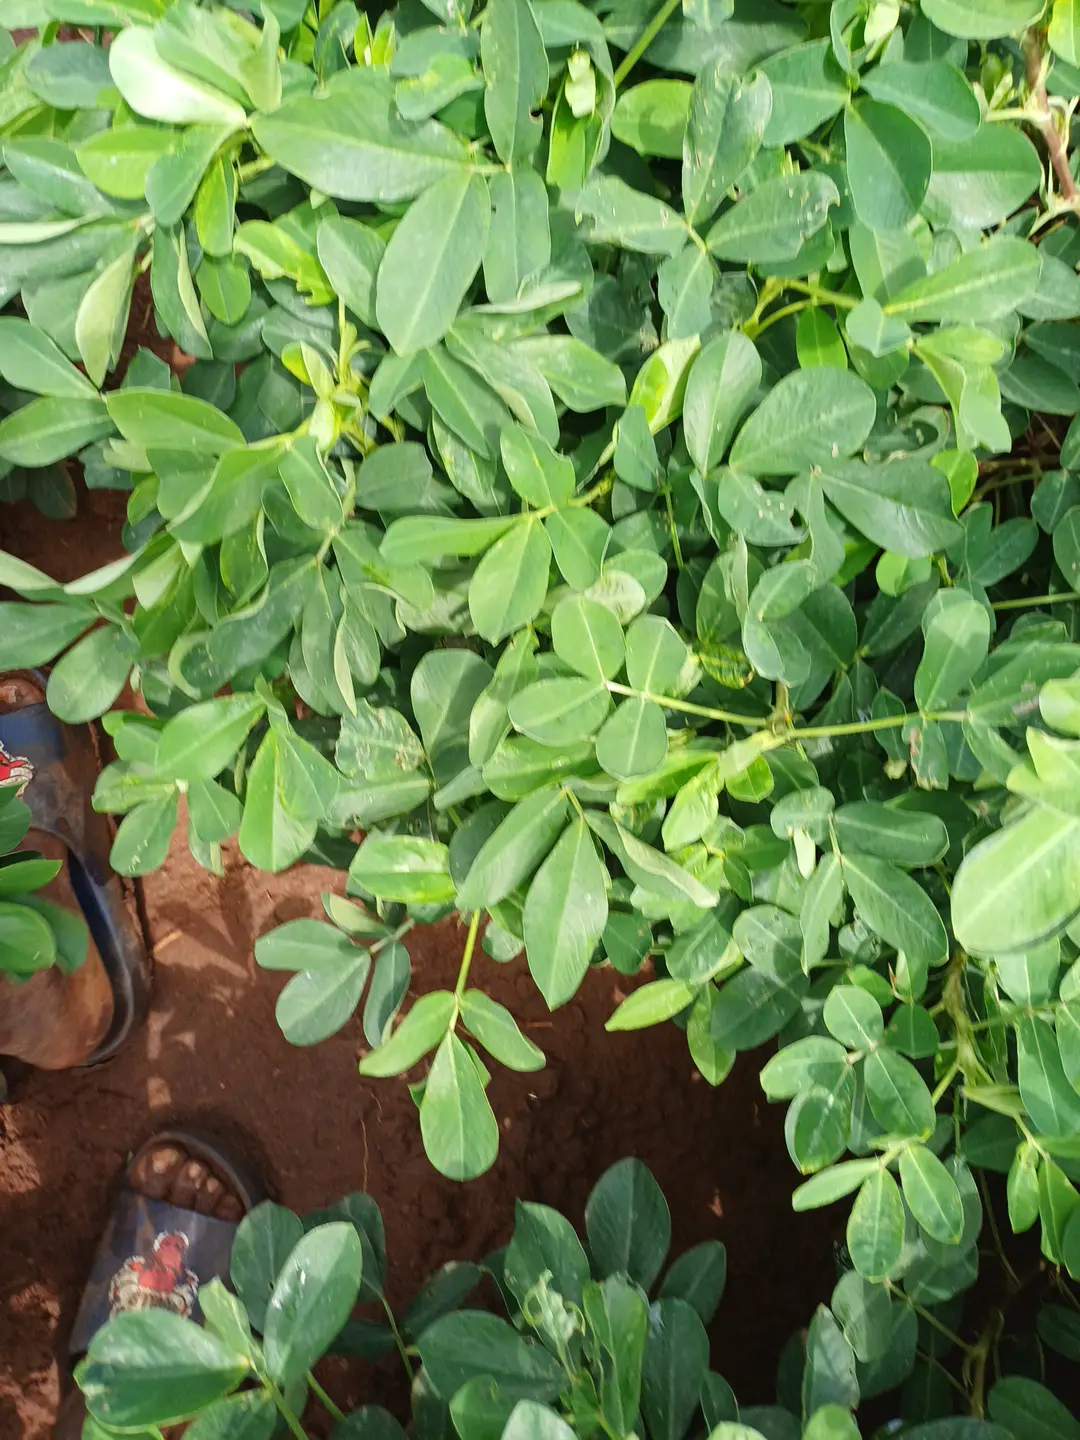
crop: groundnut
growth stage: pegging
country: Kenya
